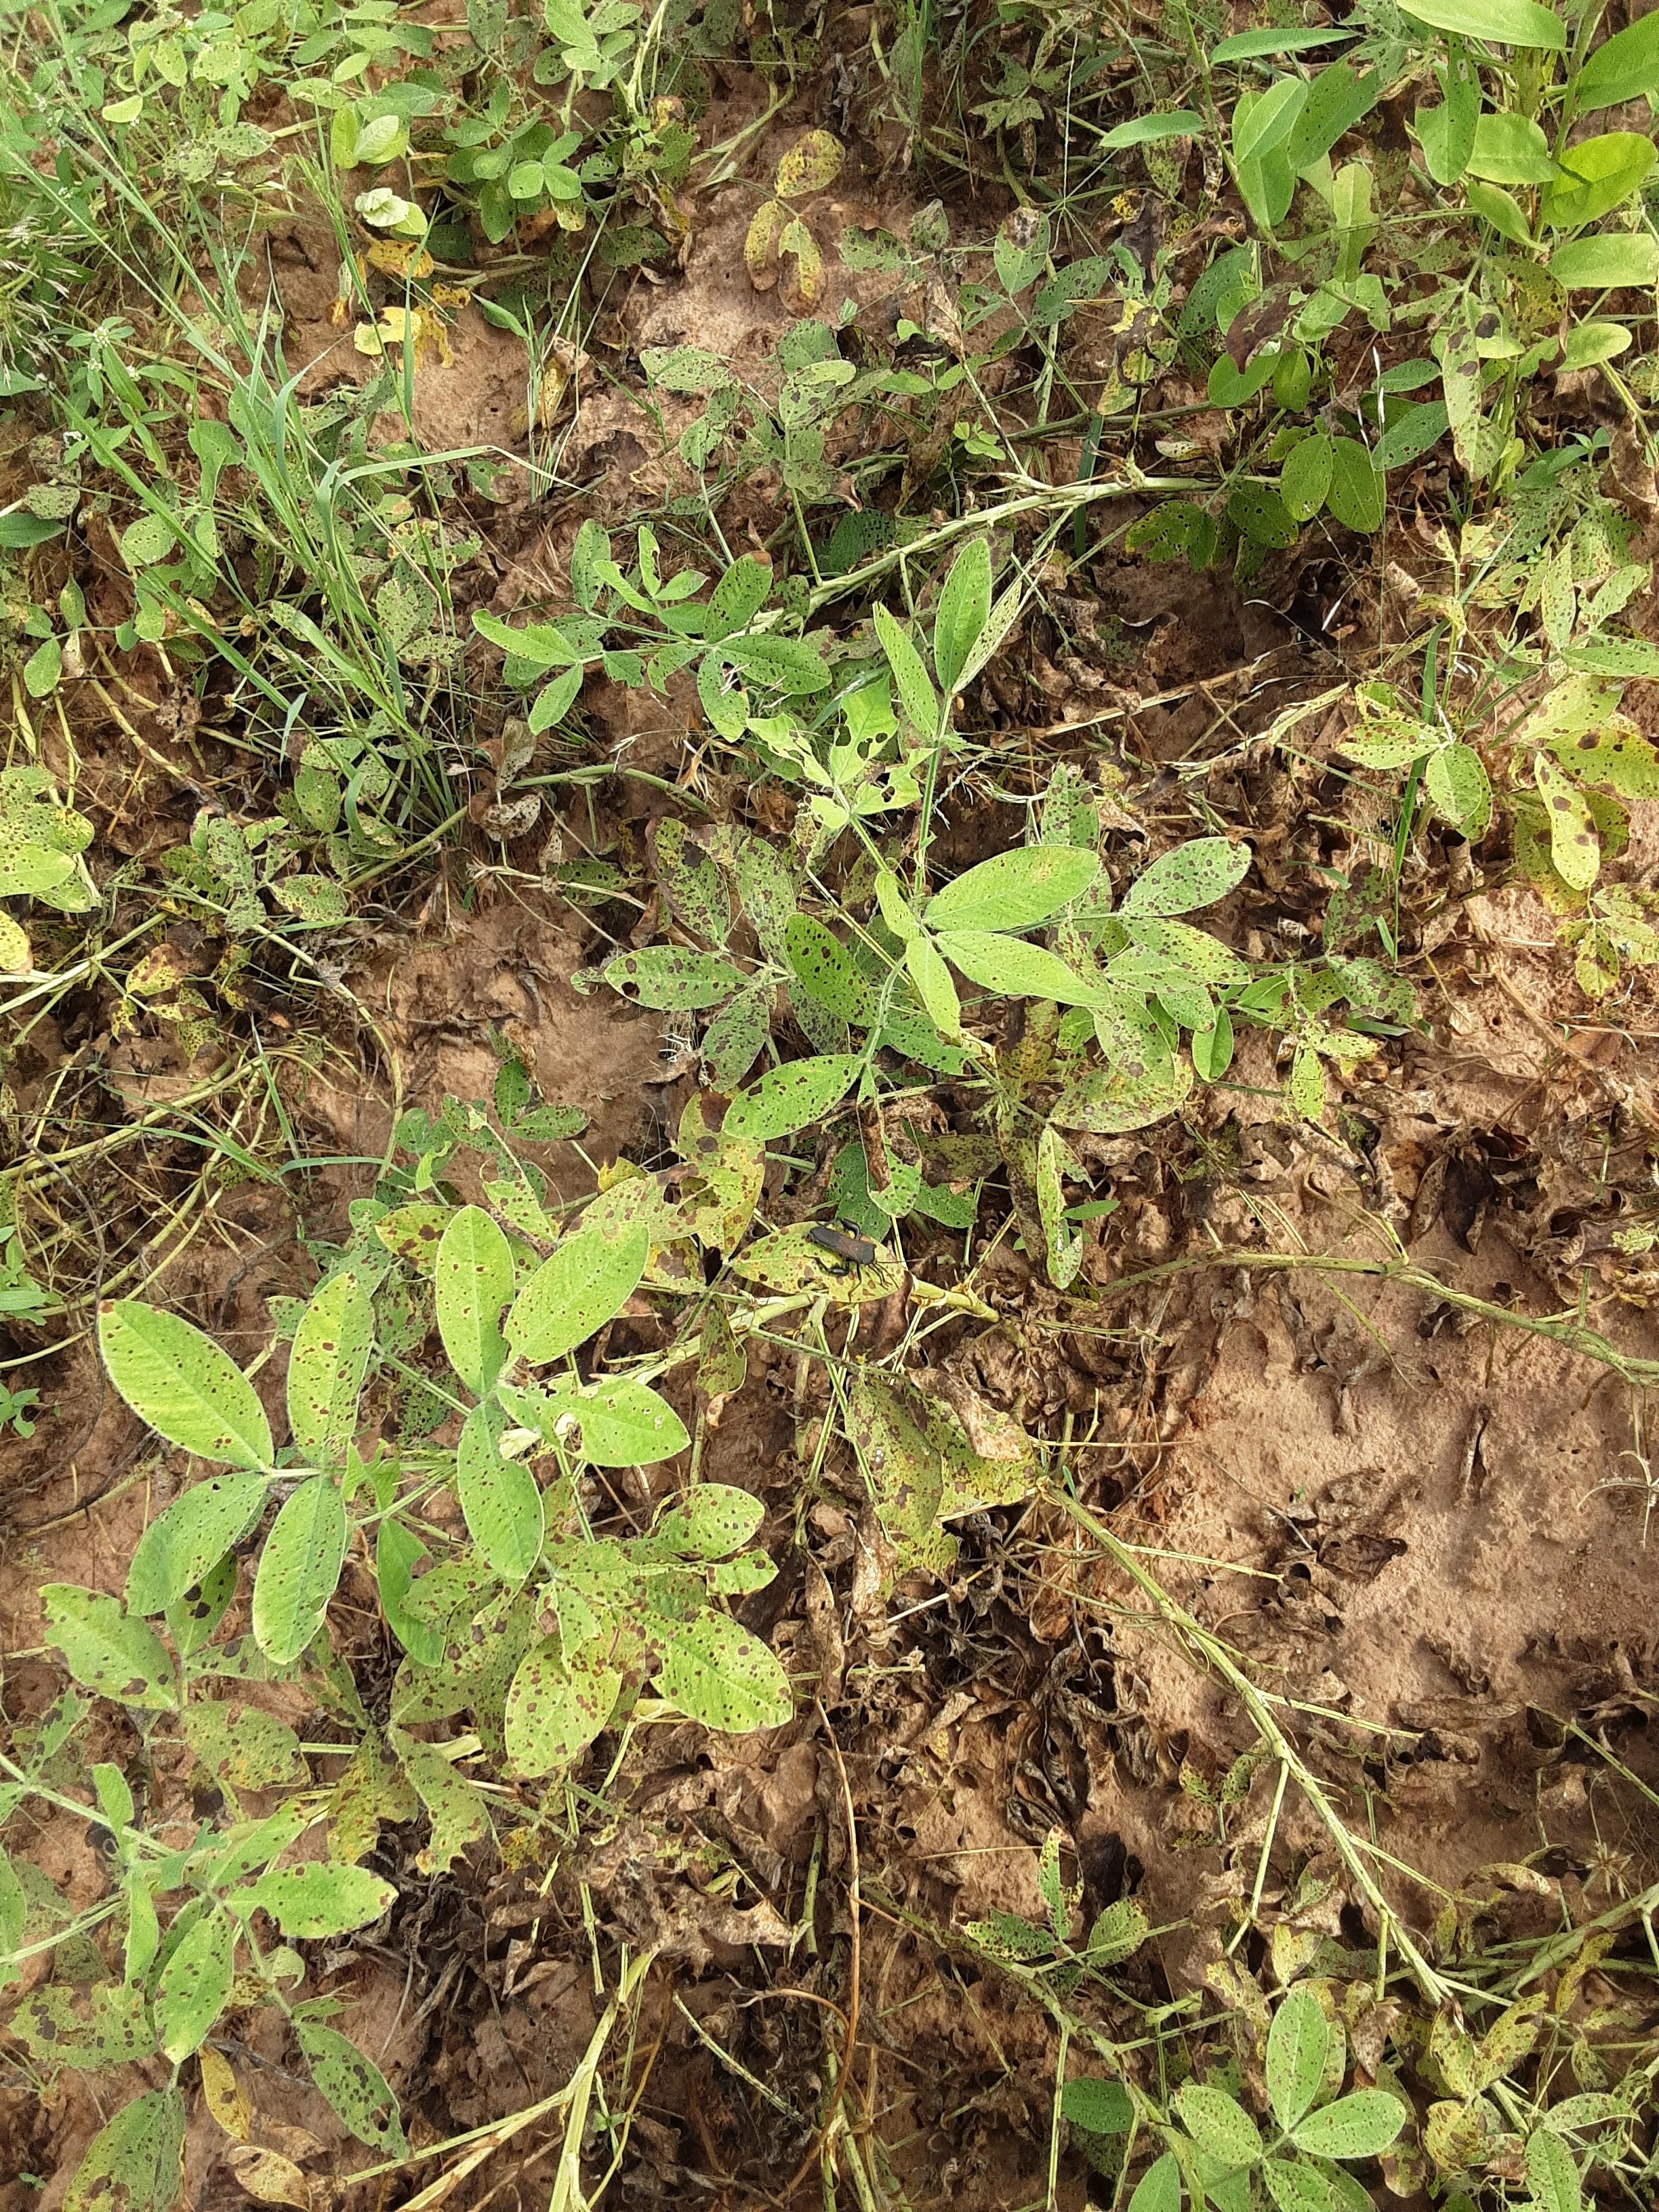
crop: groundnut
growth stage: flowering
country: Senegal
